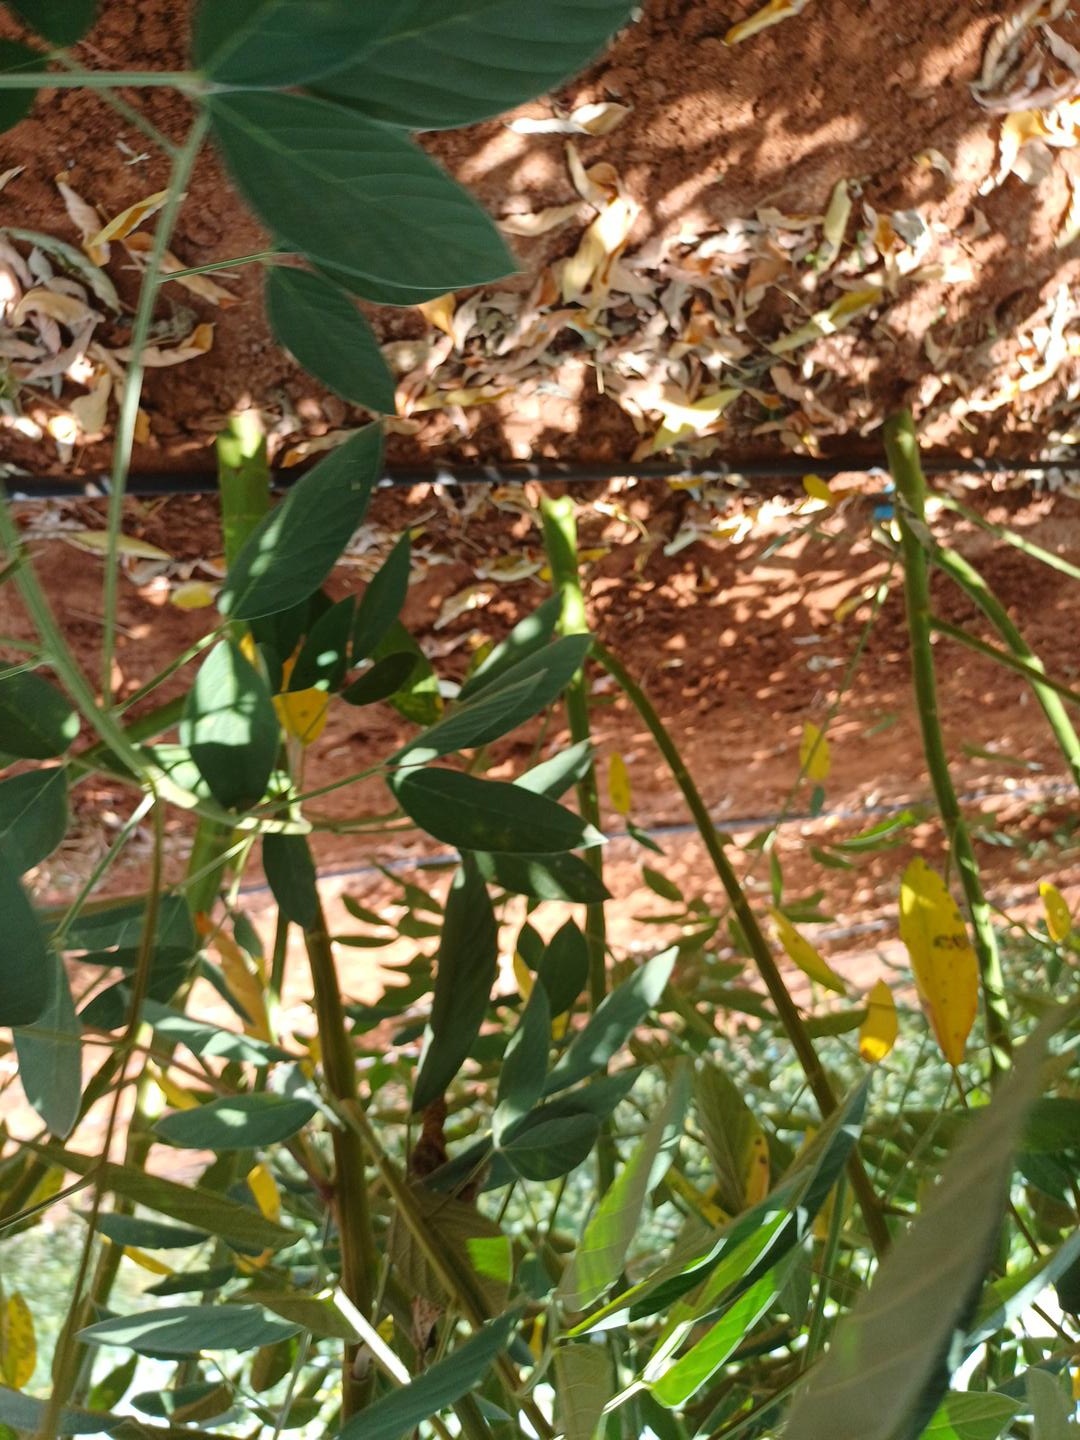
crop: pigeonpea
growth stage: development pod
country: Kenya
